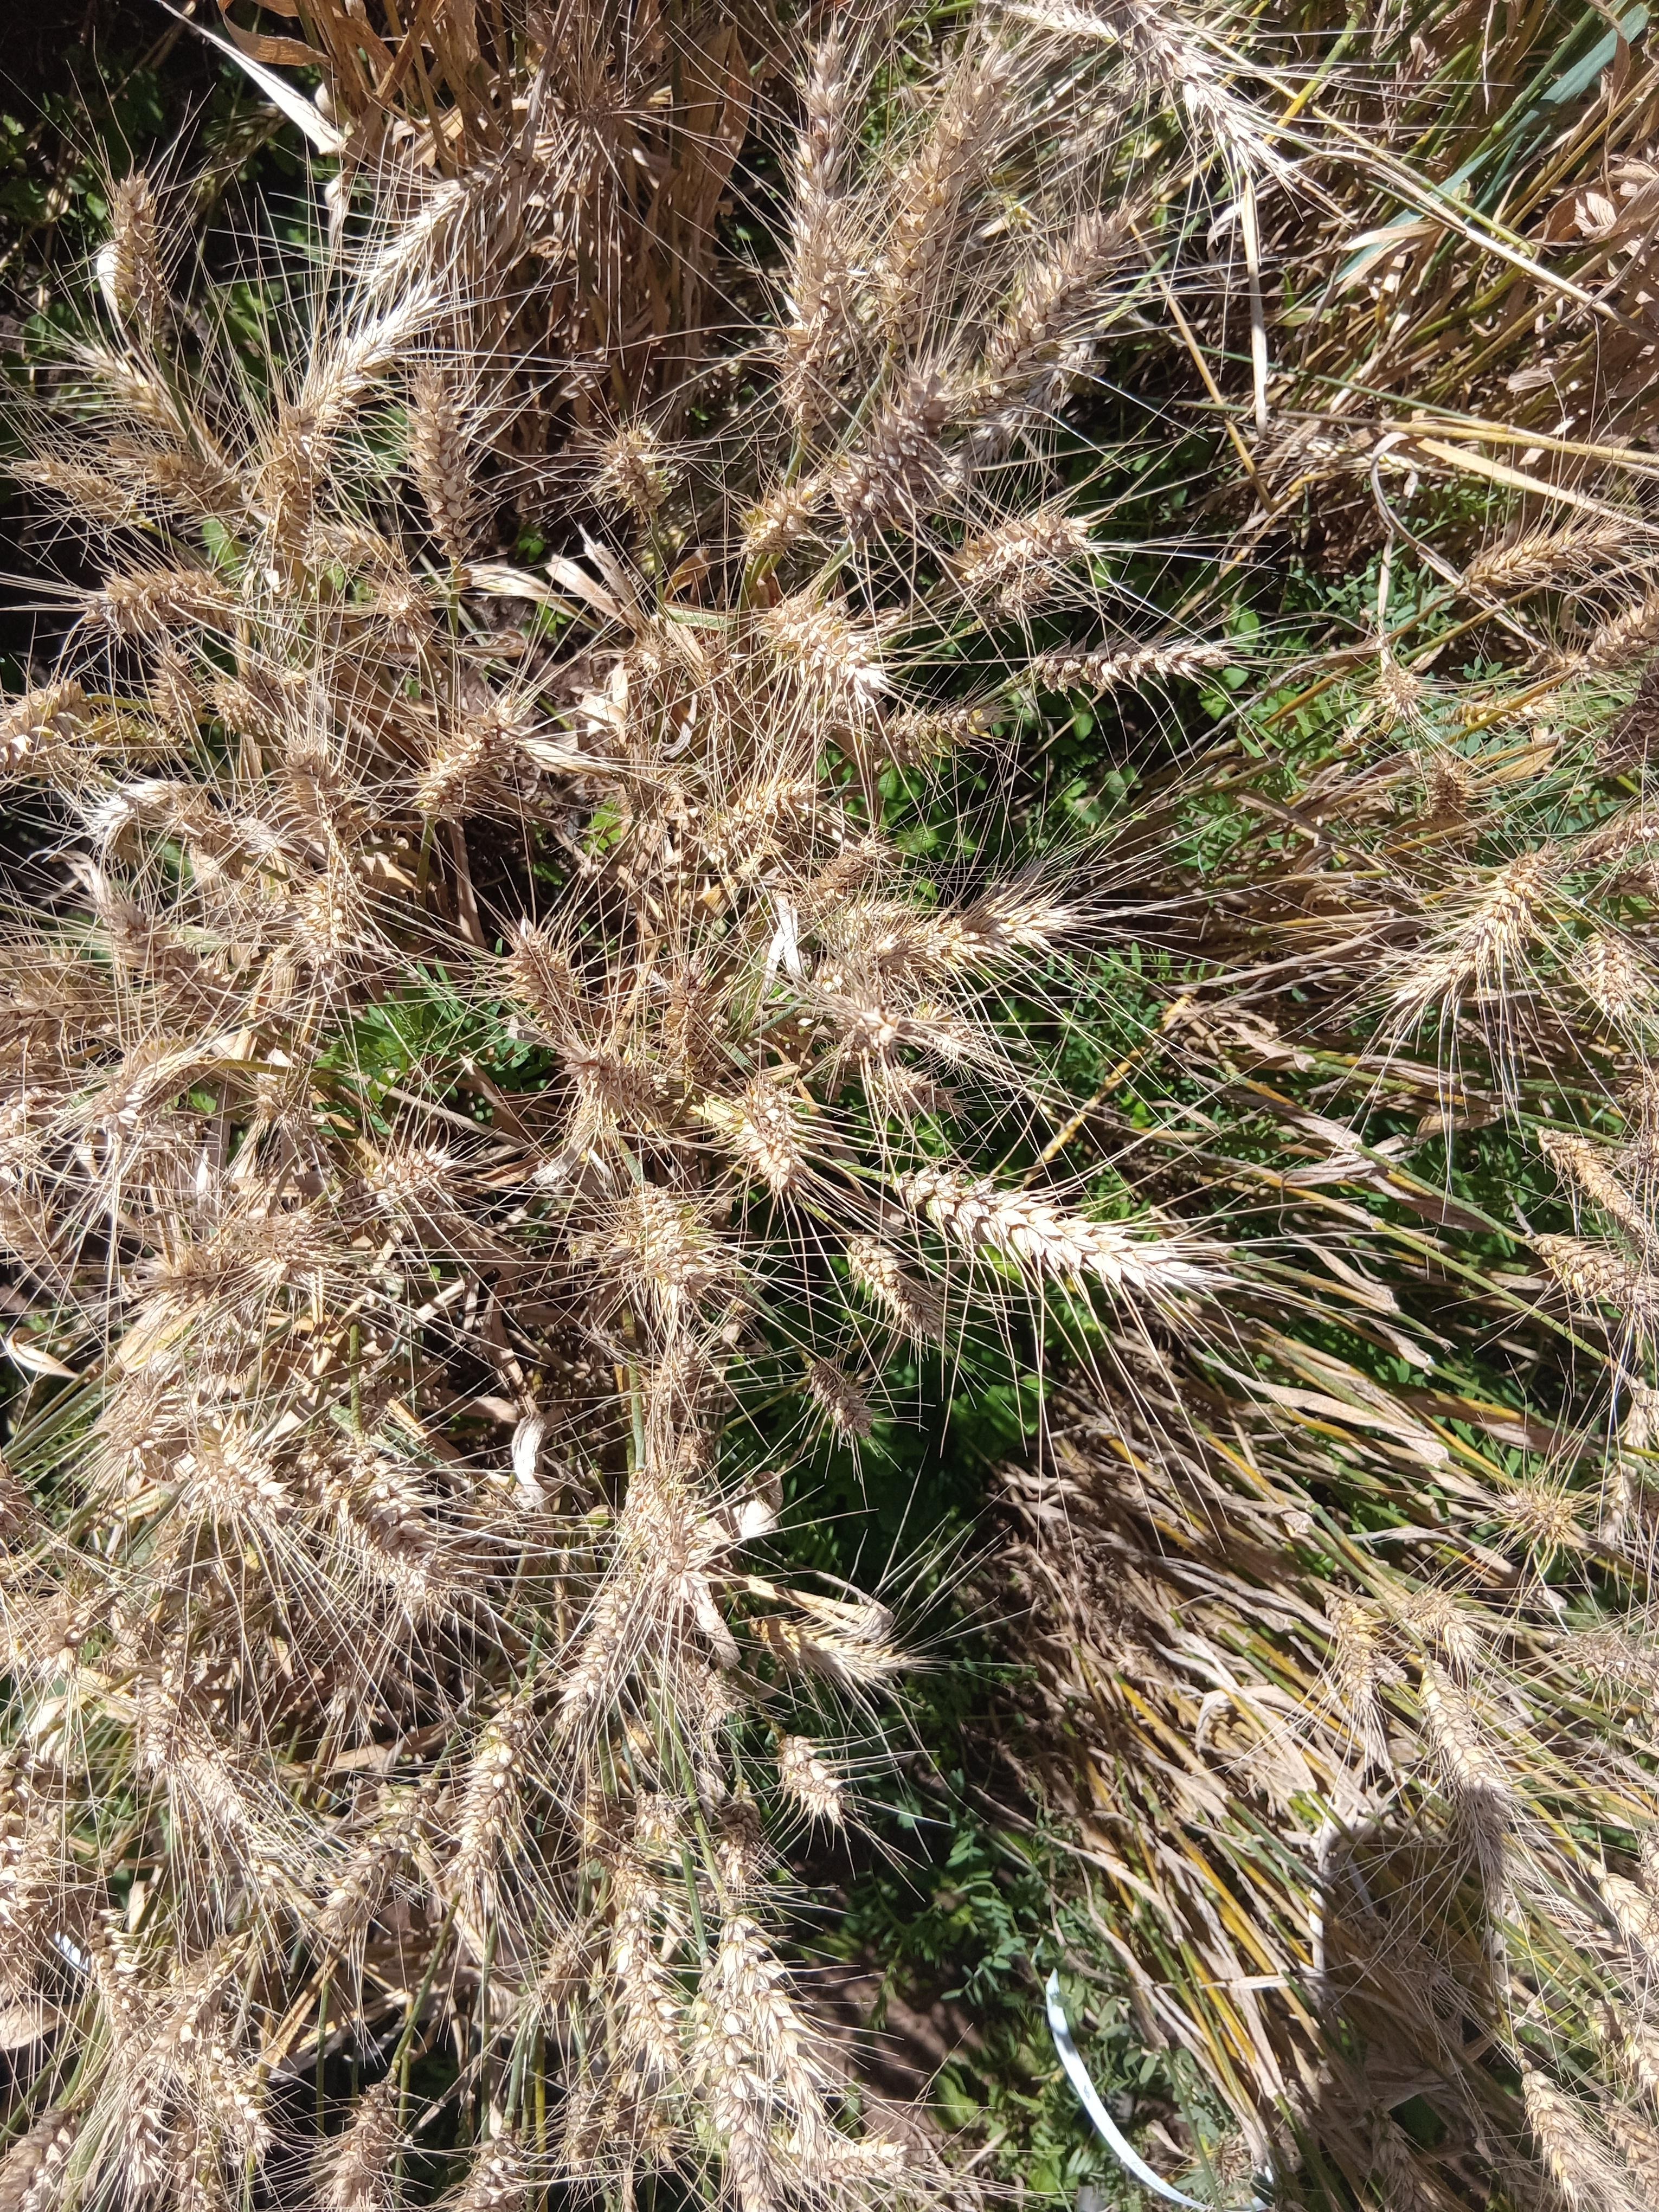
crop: wheat
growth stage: maturity
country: Kenya
